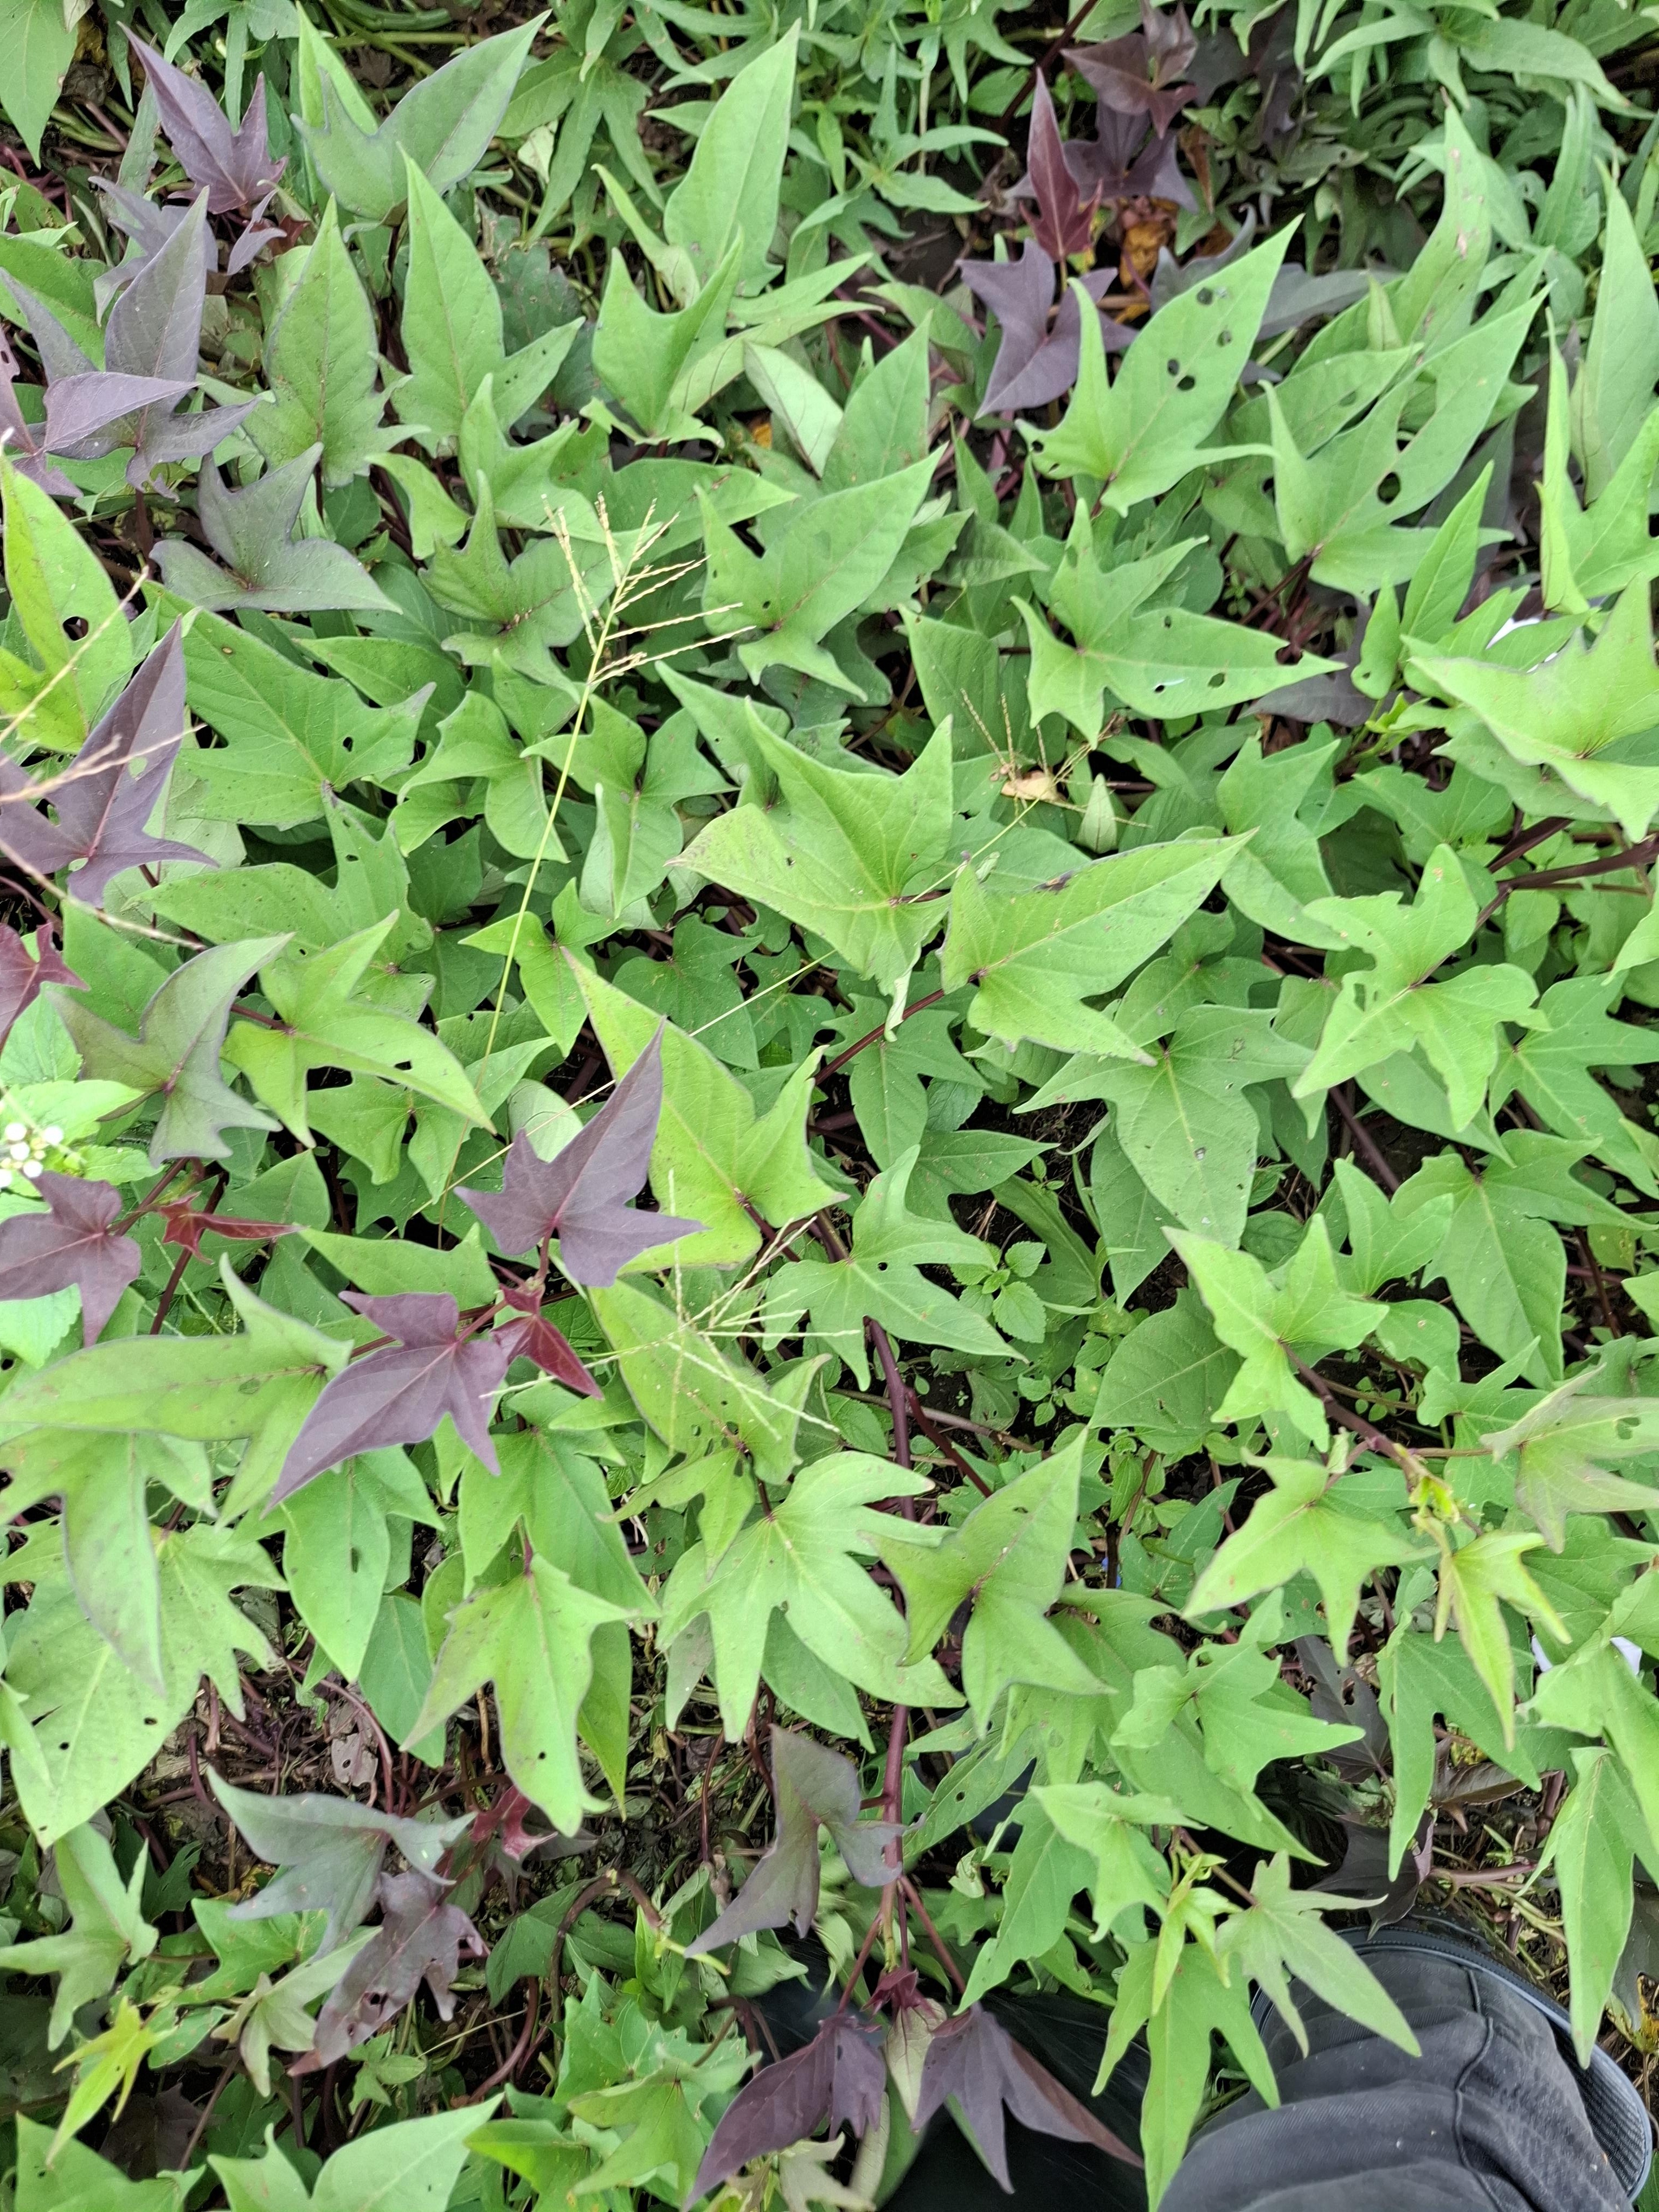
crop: sweet potato
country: Tanzania
